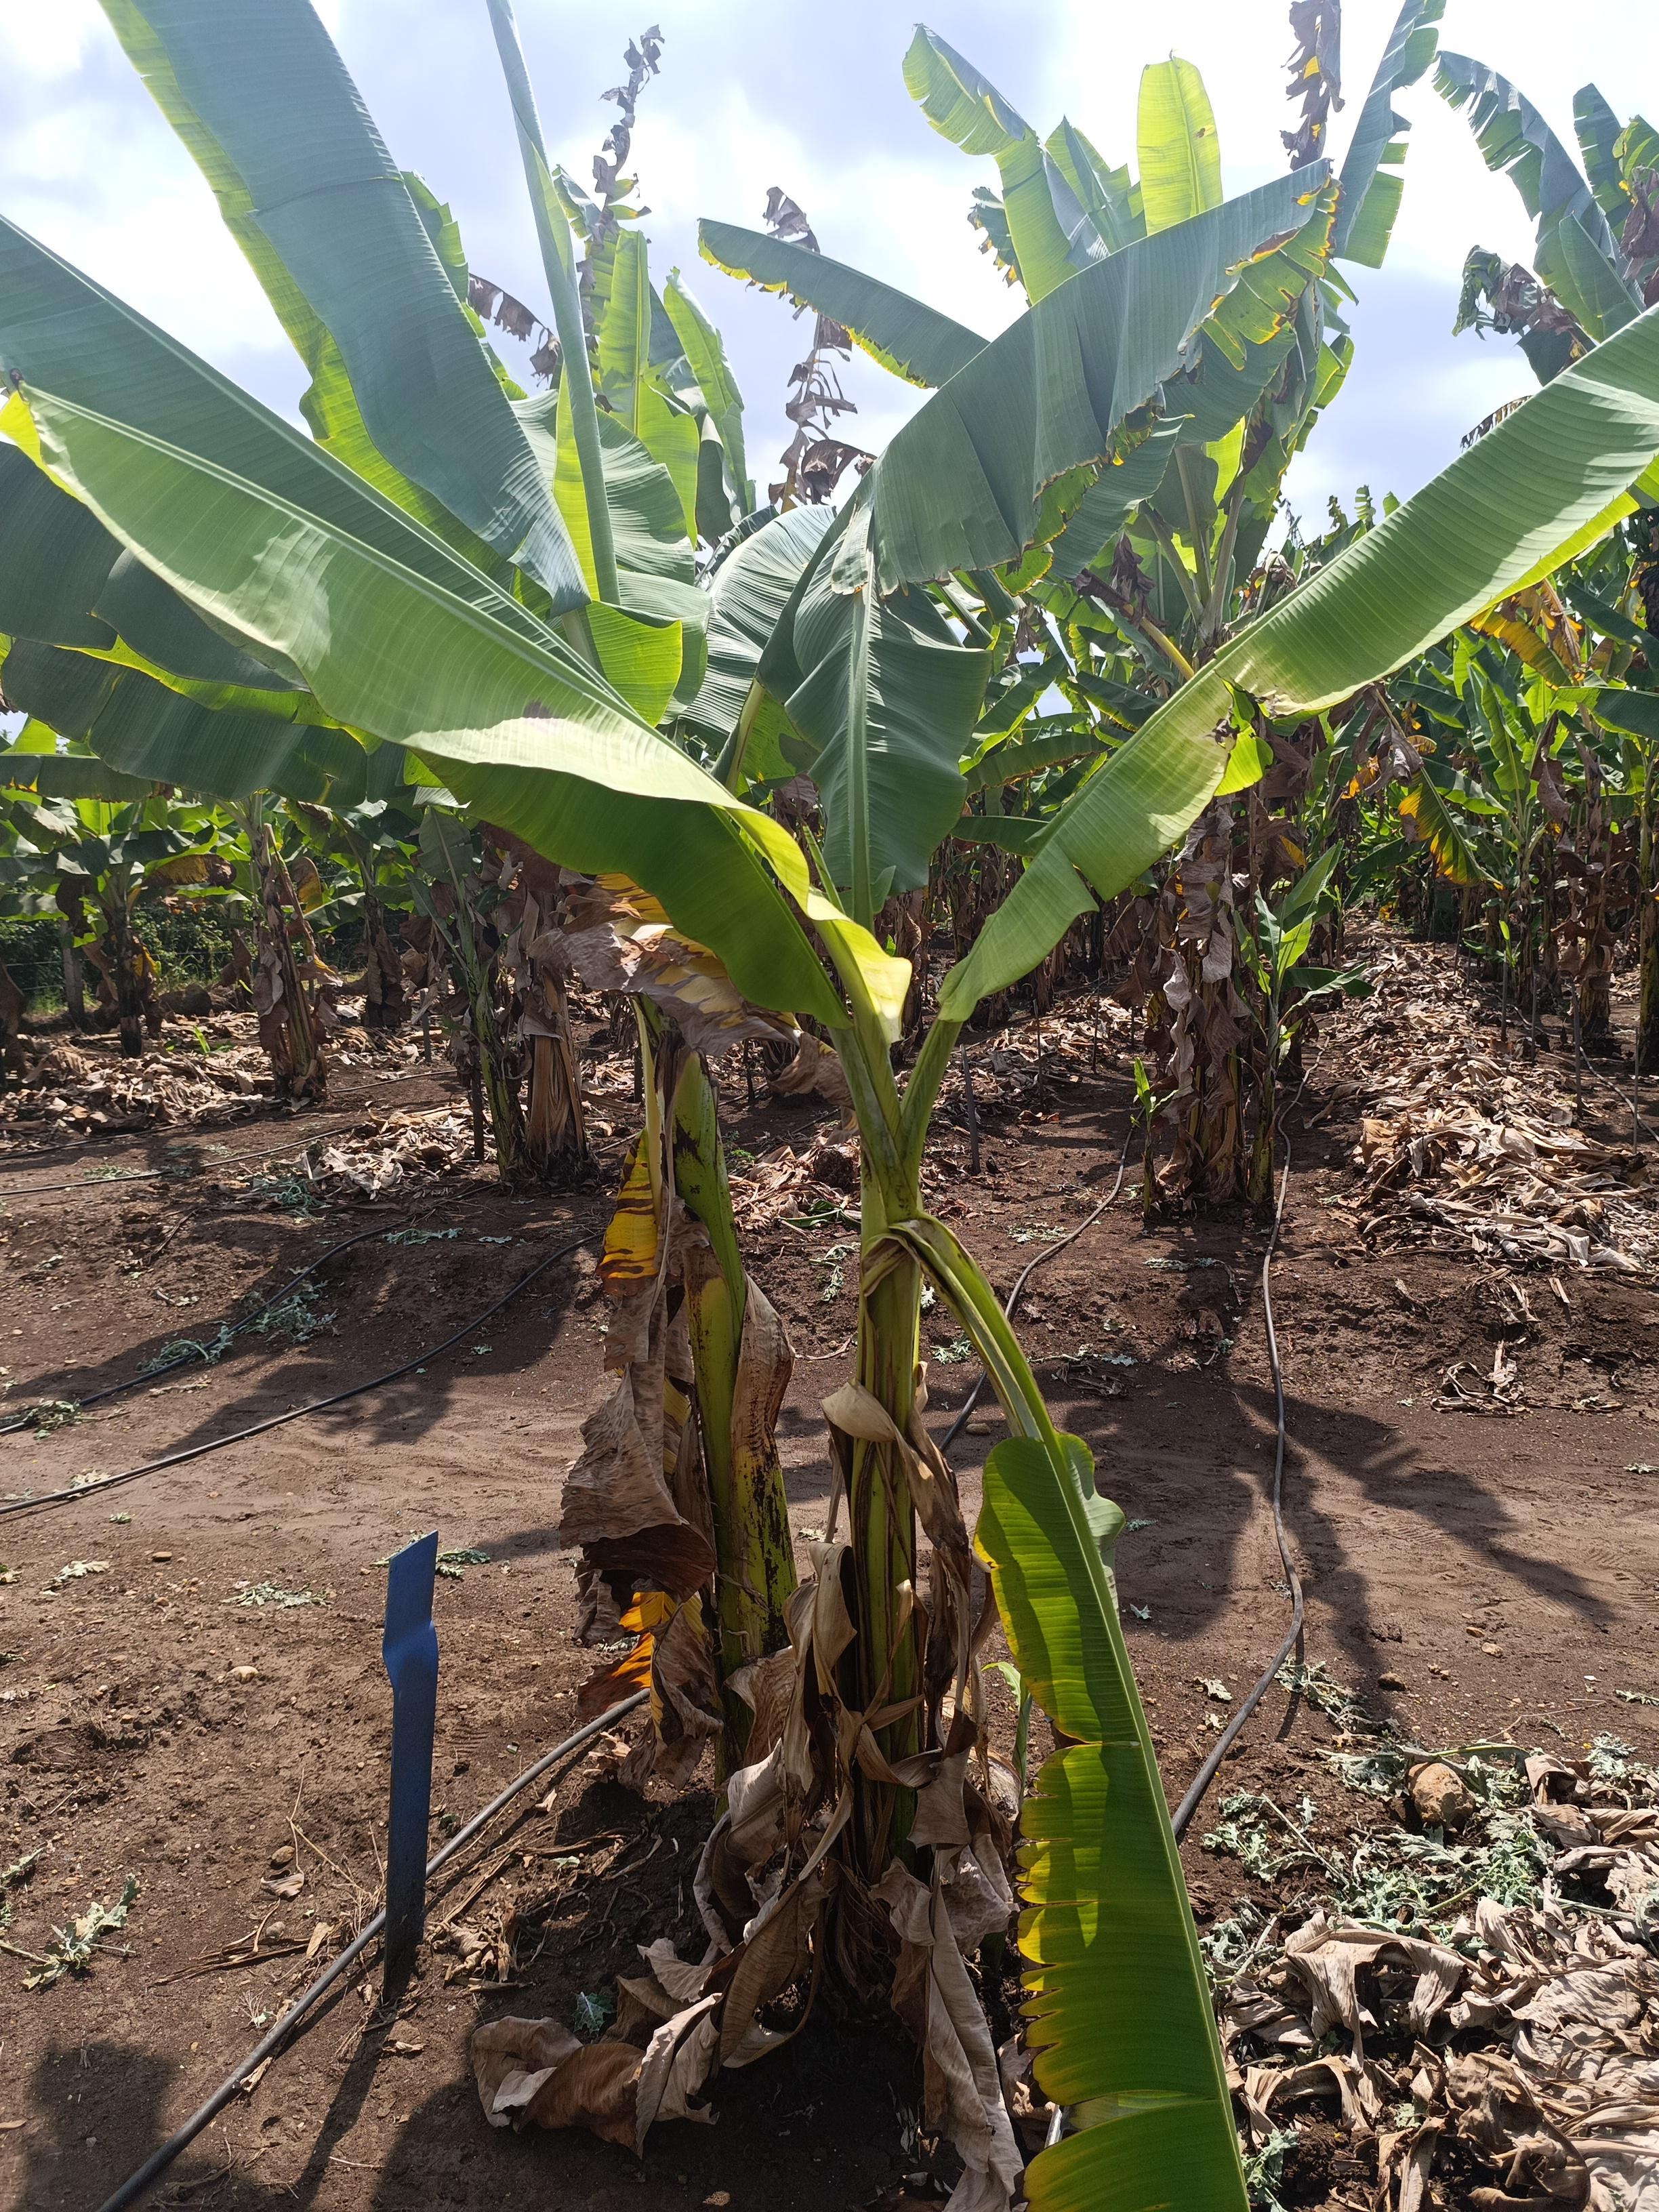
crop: banana
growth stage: vegetative
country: Tanzania
